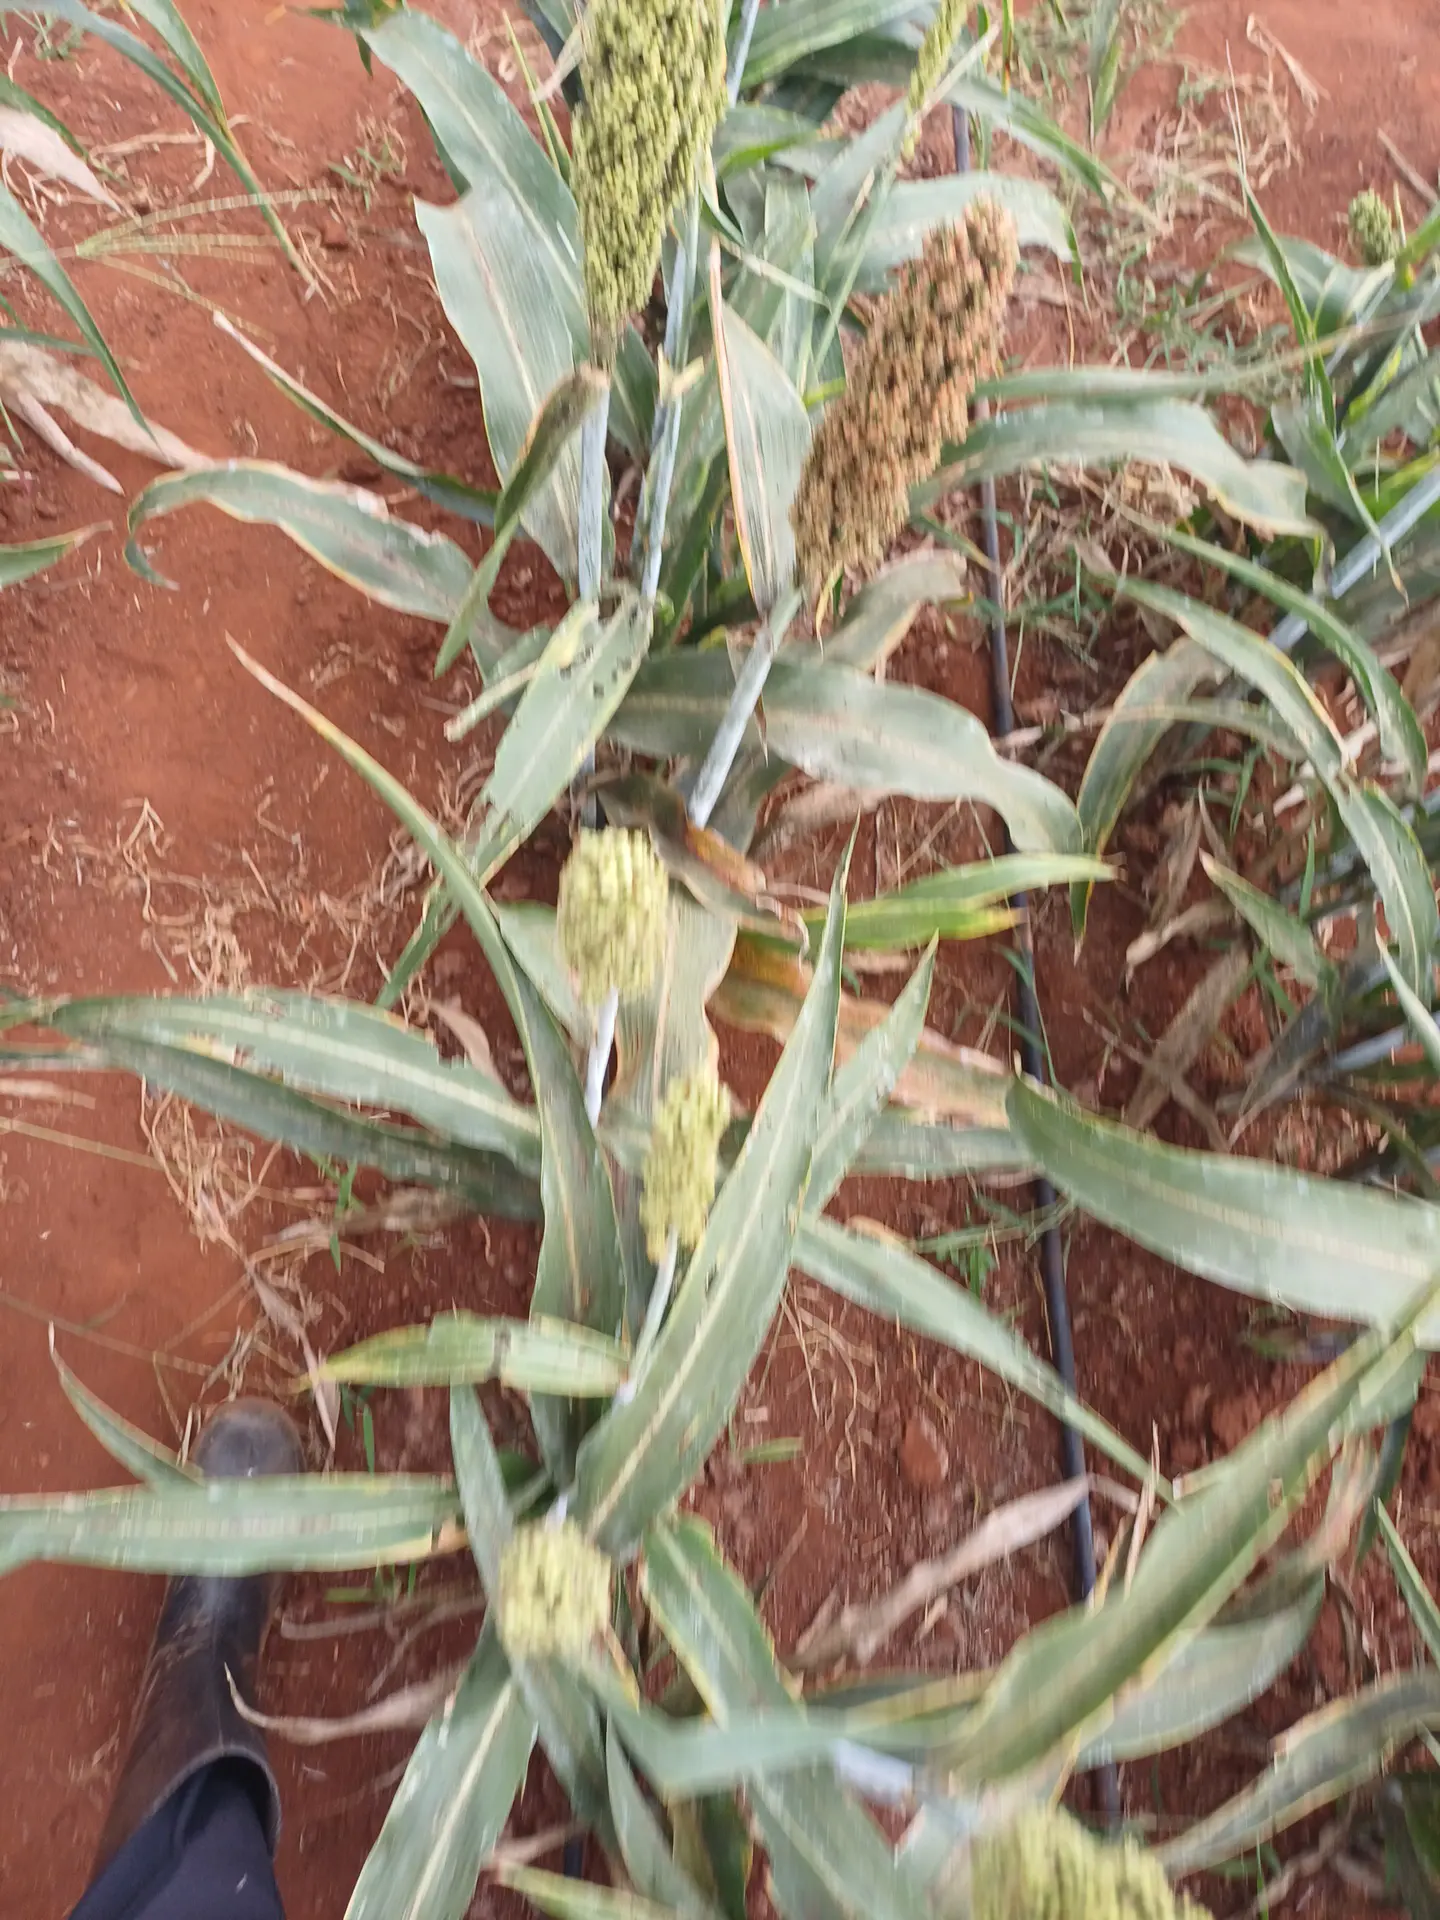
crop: sorghum
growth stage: filling grain
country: Kenya
